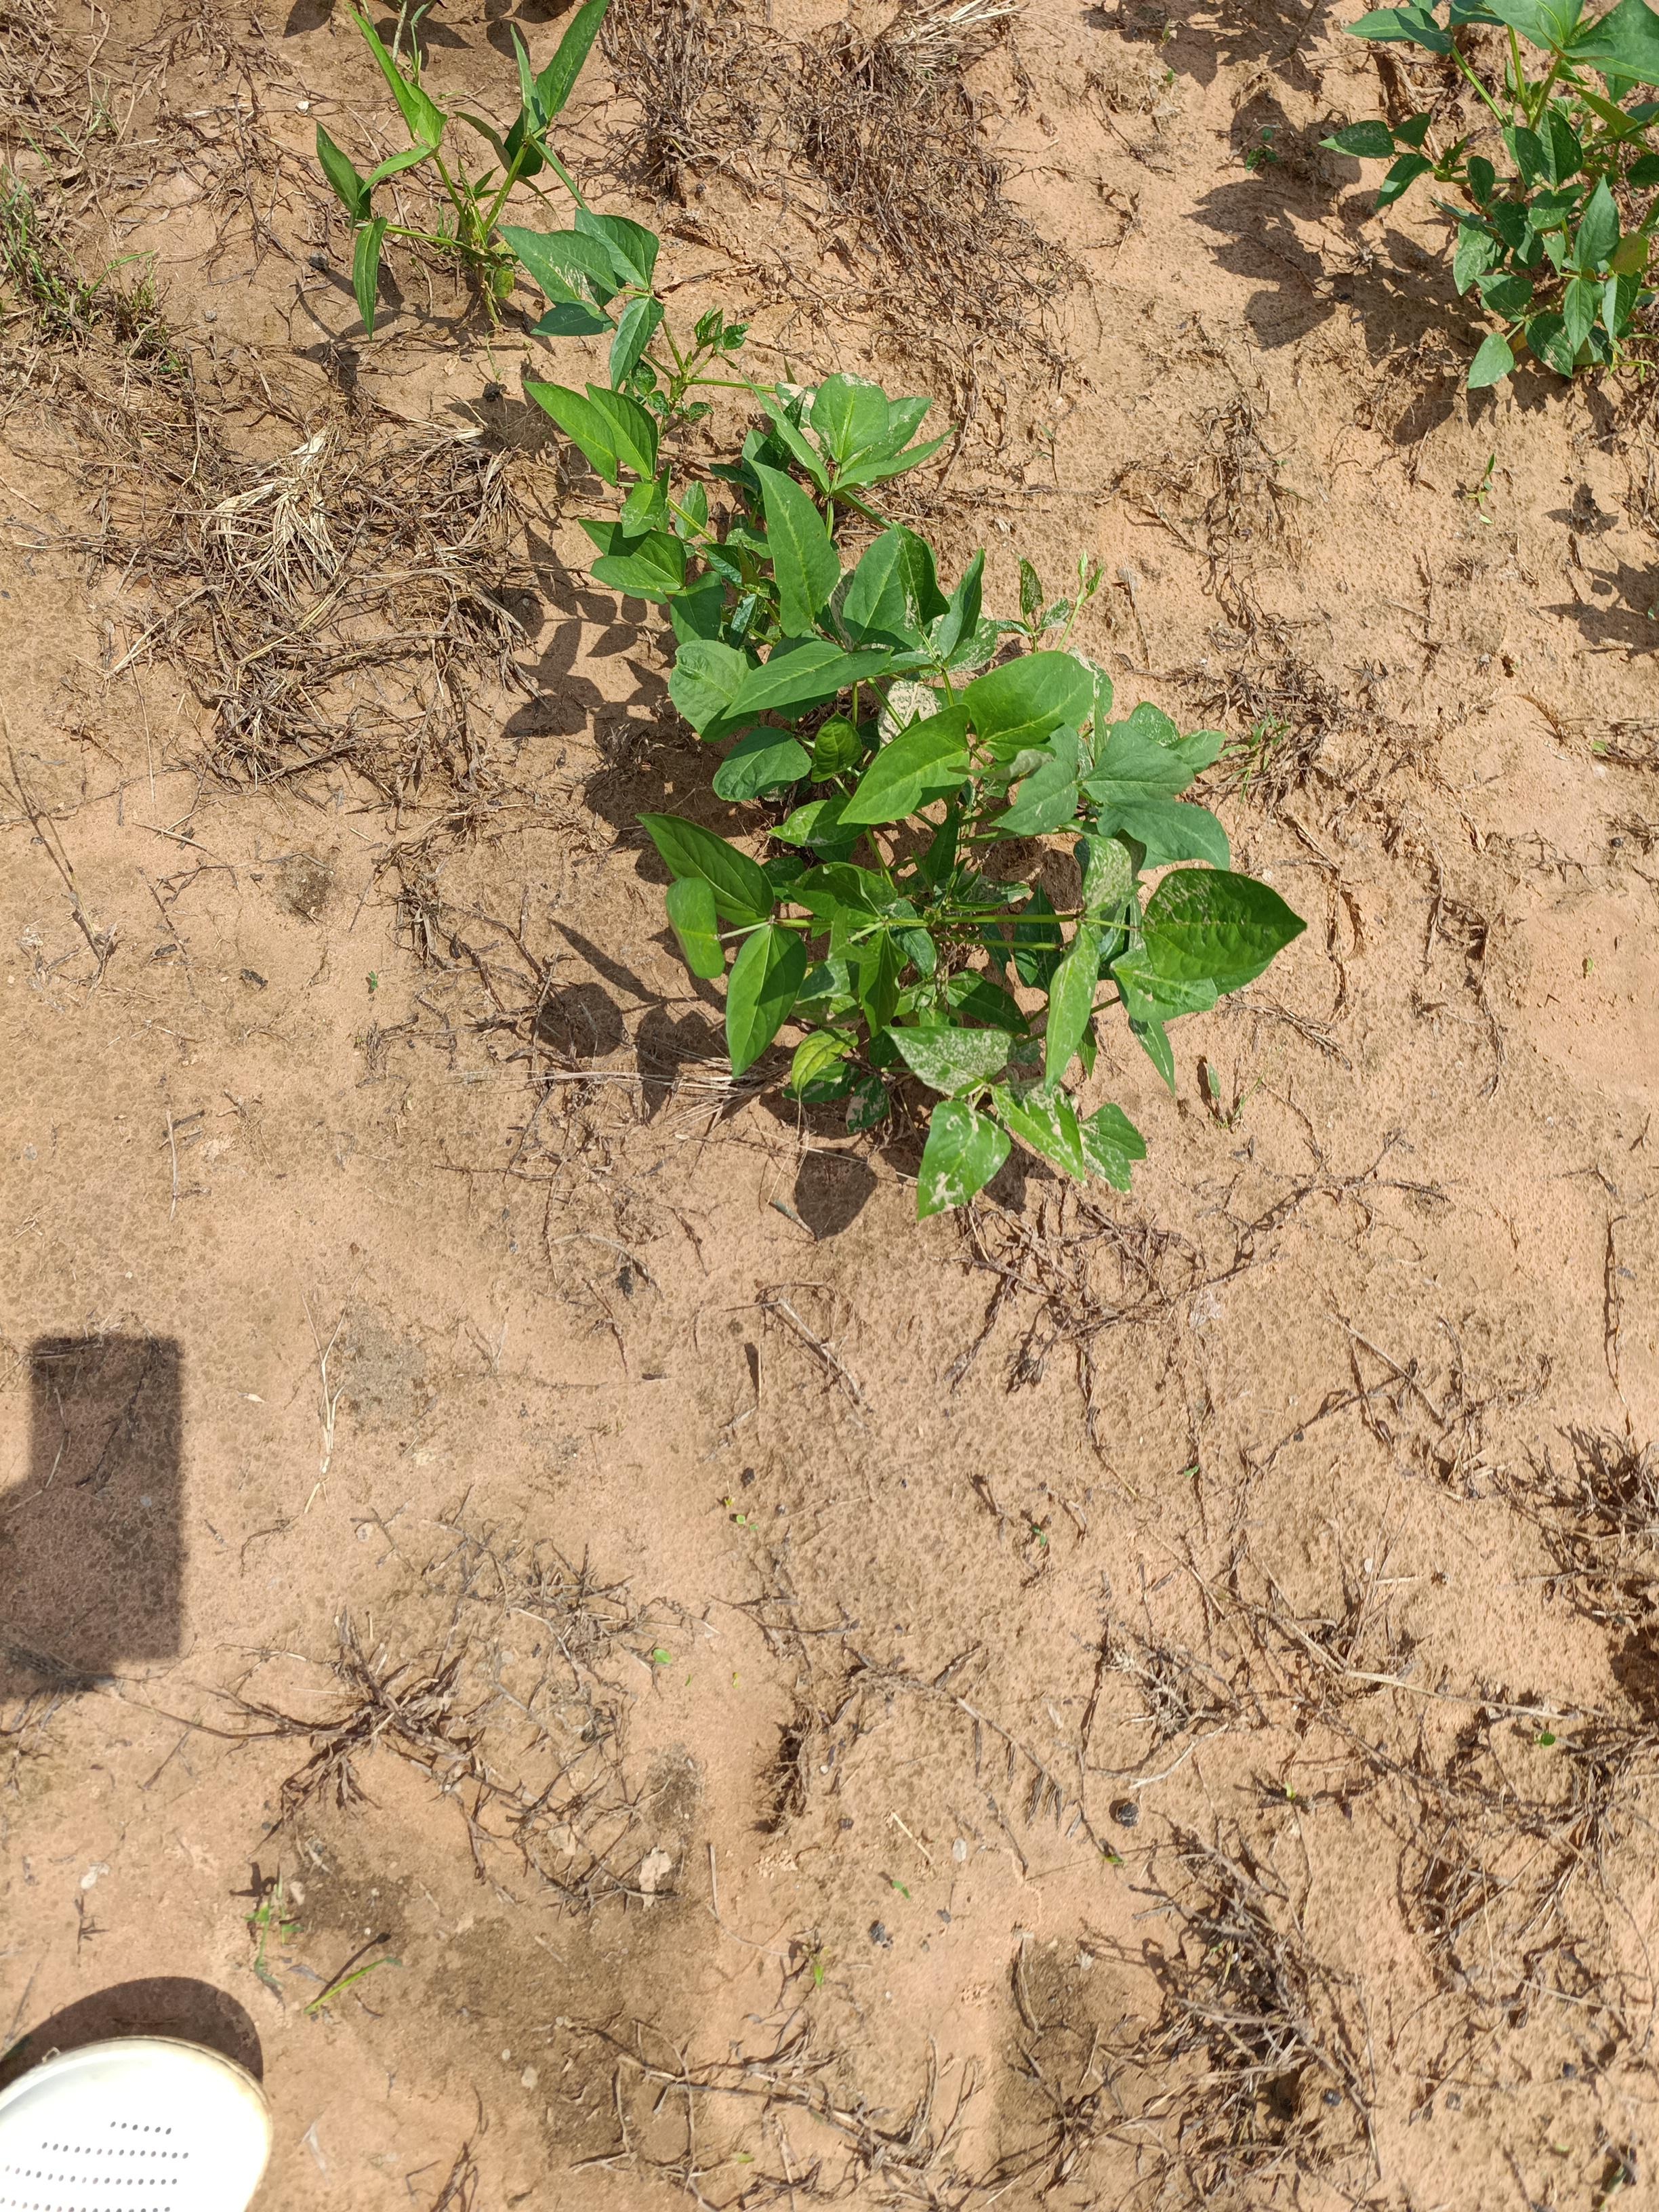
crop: cowpea
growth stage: emergence
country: Nigeria
